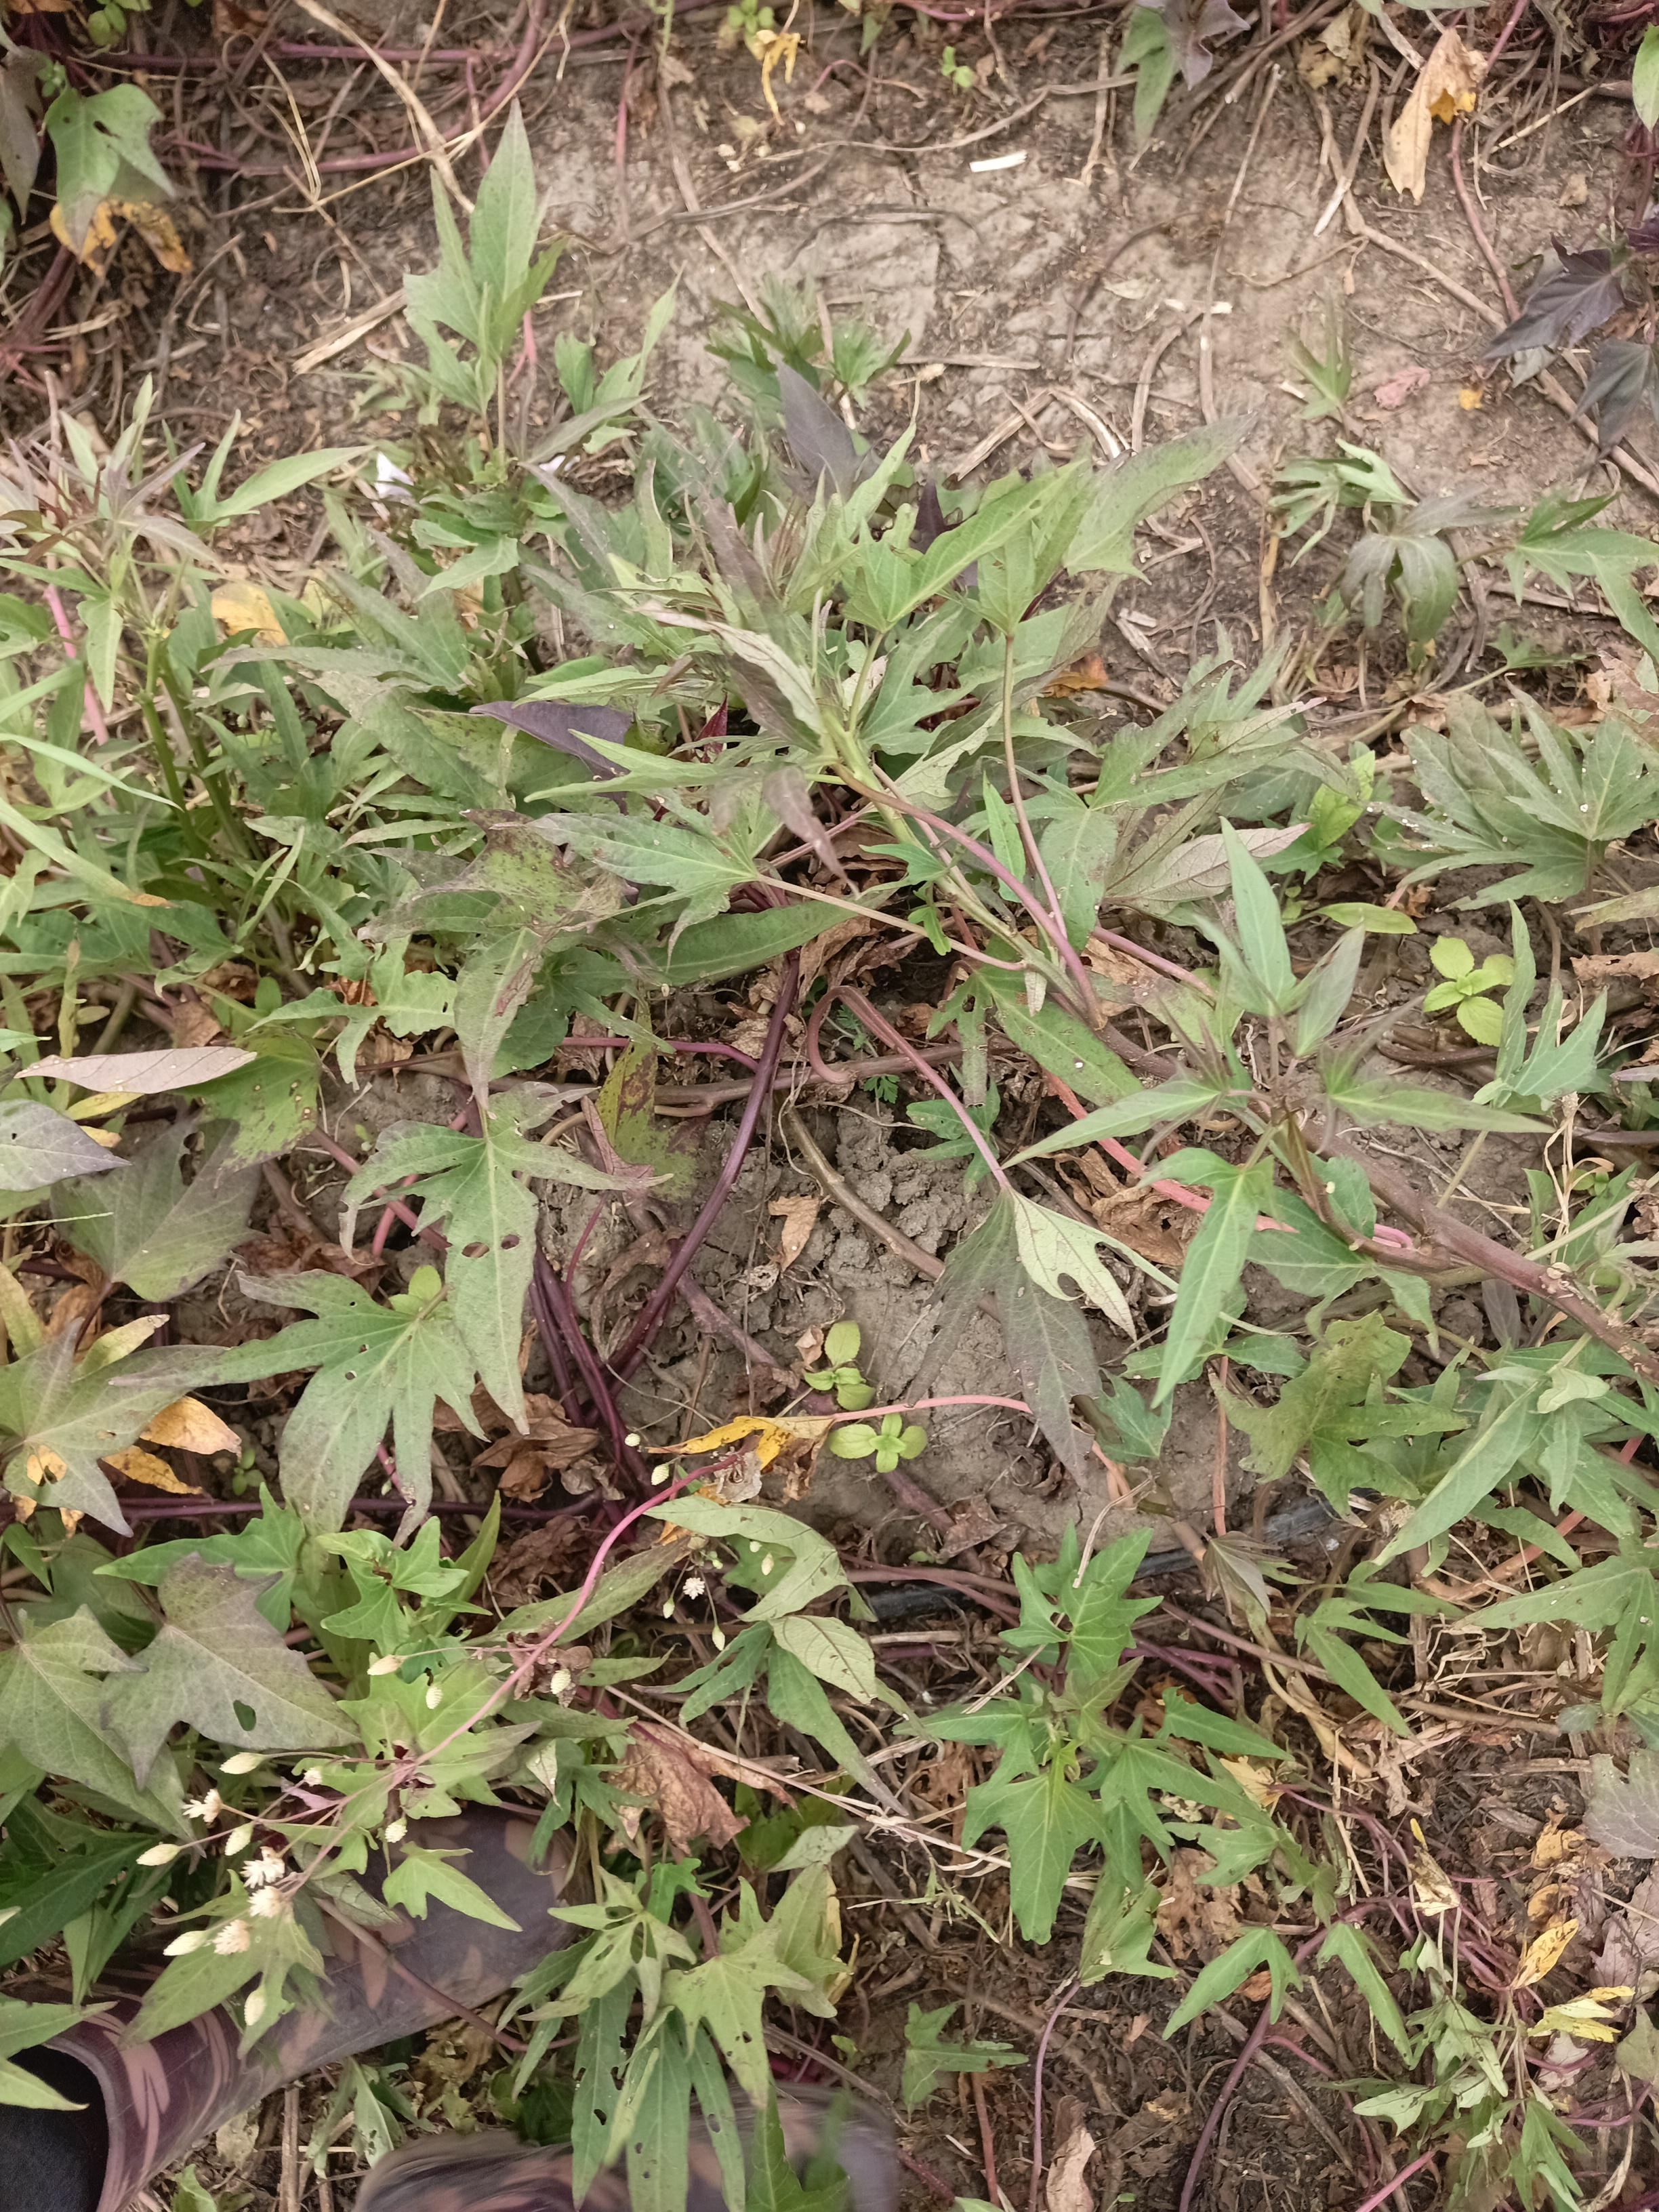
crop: chickpea
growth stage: emergence
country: Tanzania
